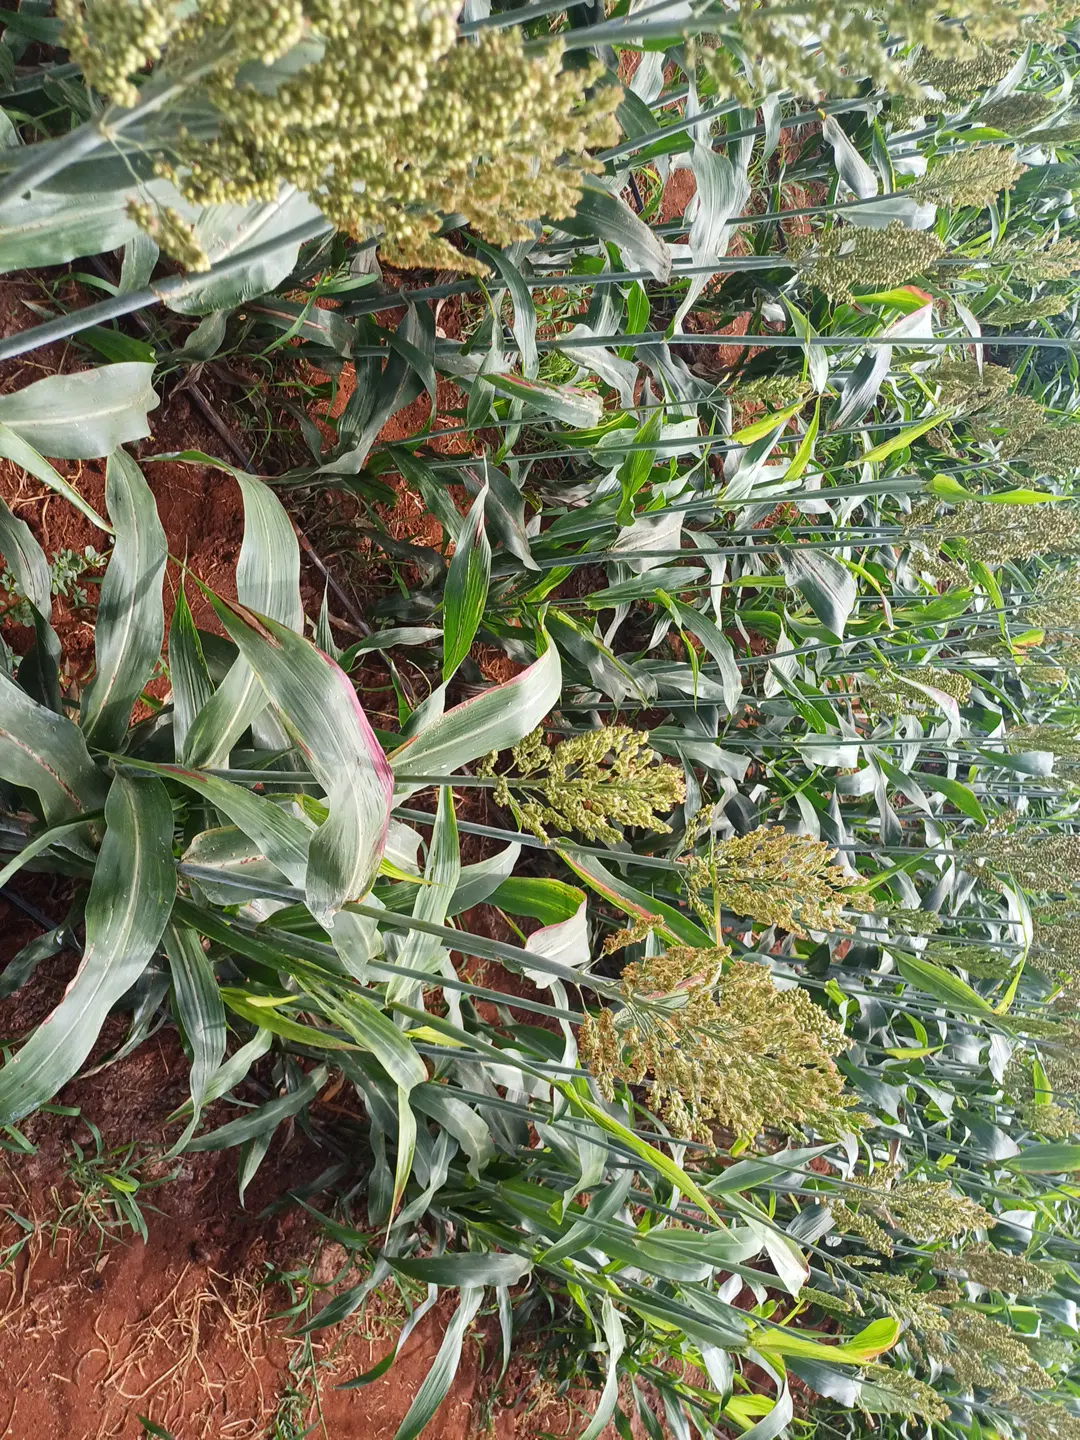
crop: sorghum
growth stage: flowering
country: Kenya
